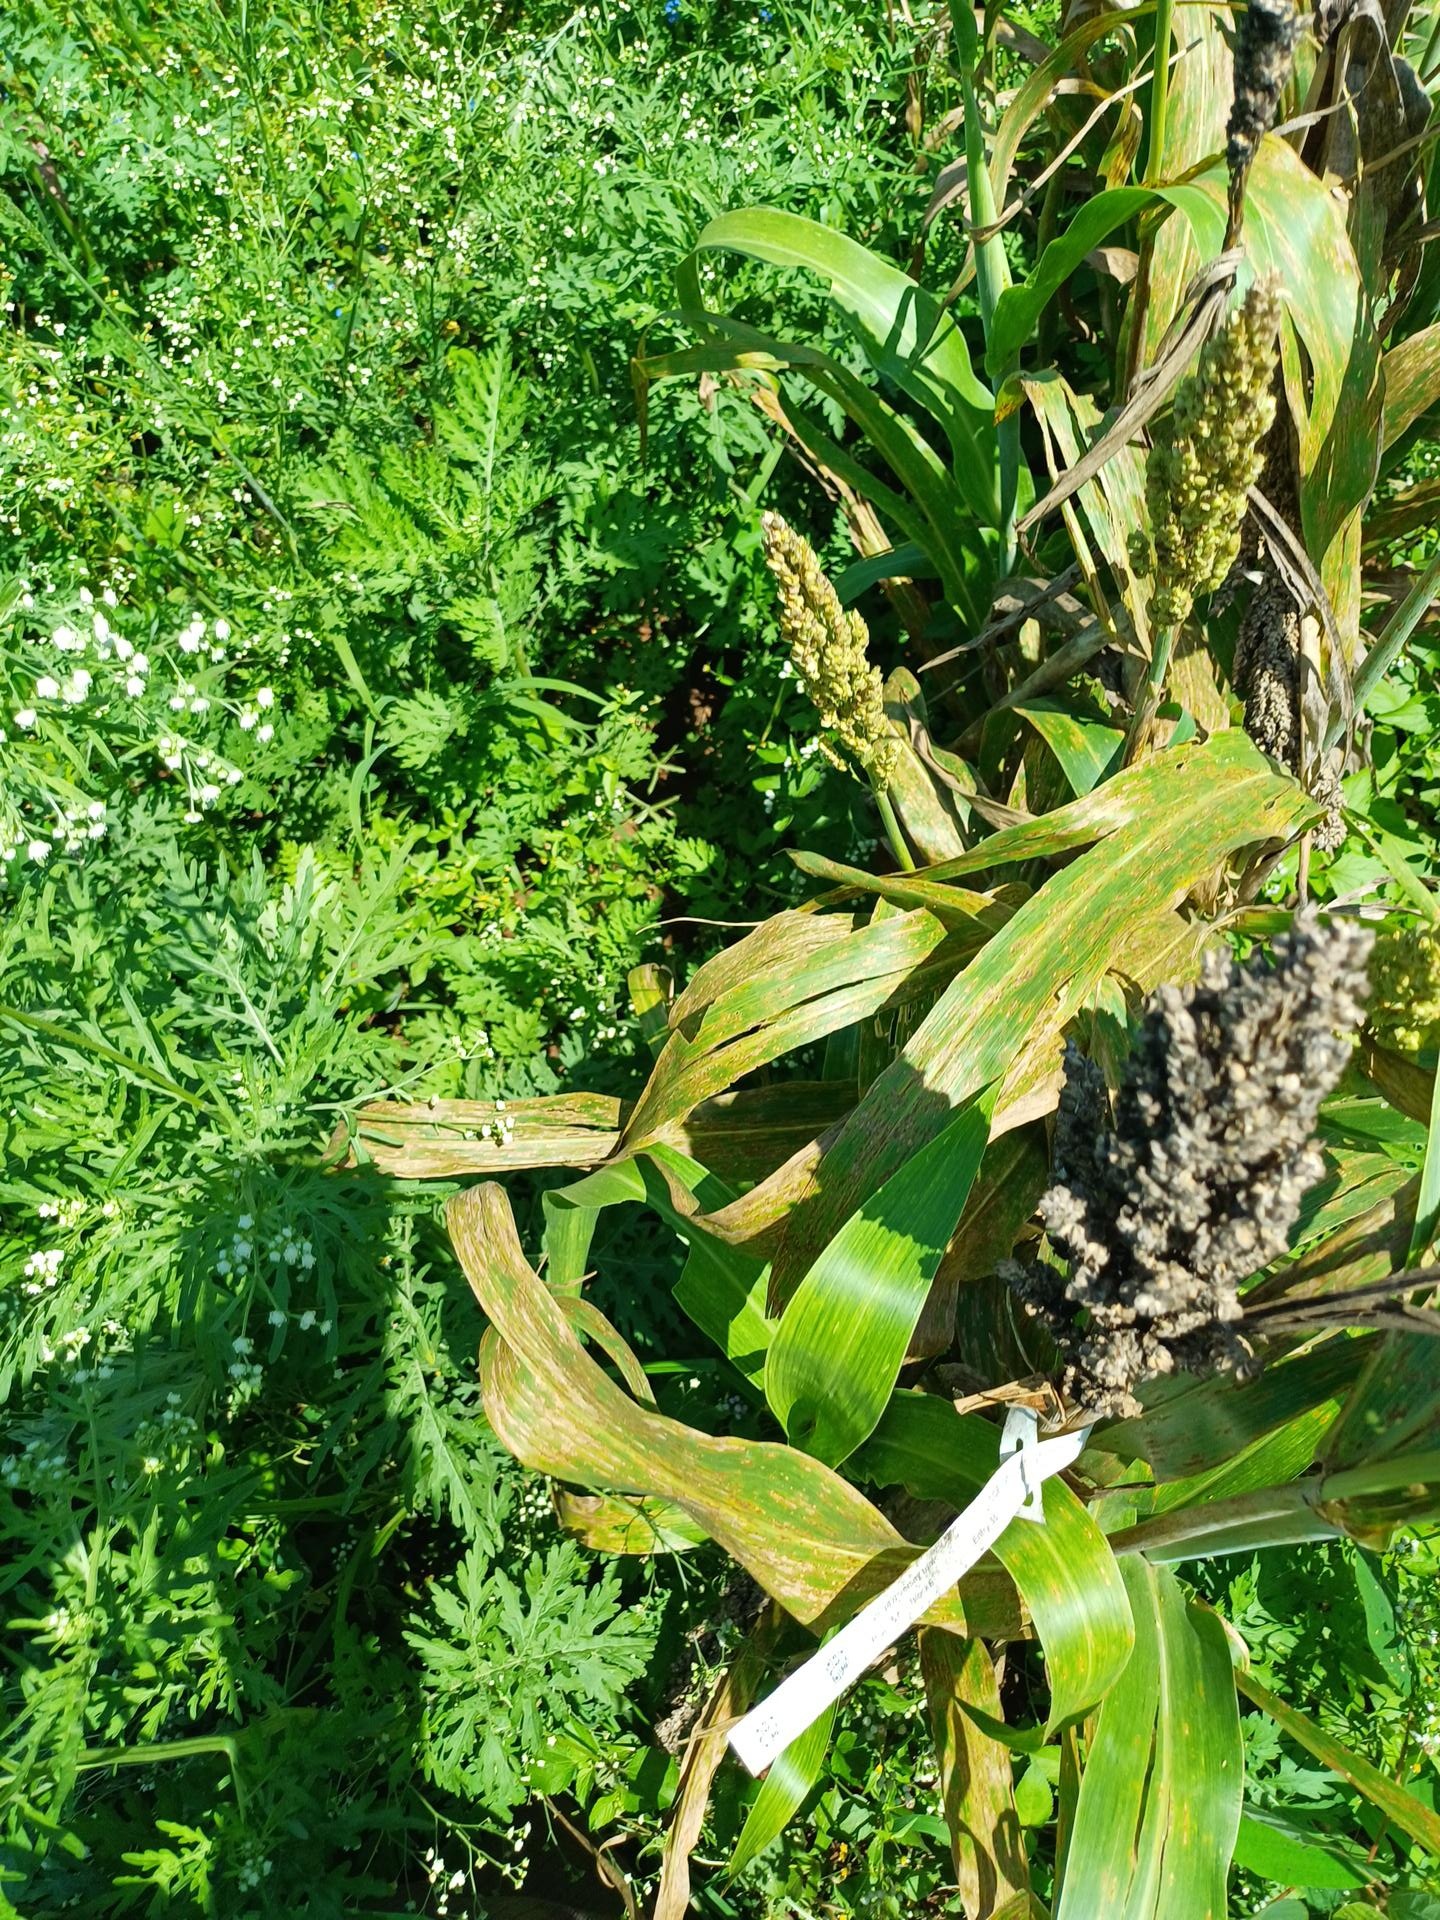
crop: sorghum
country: Kenya
